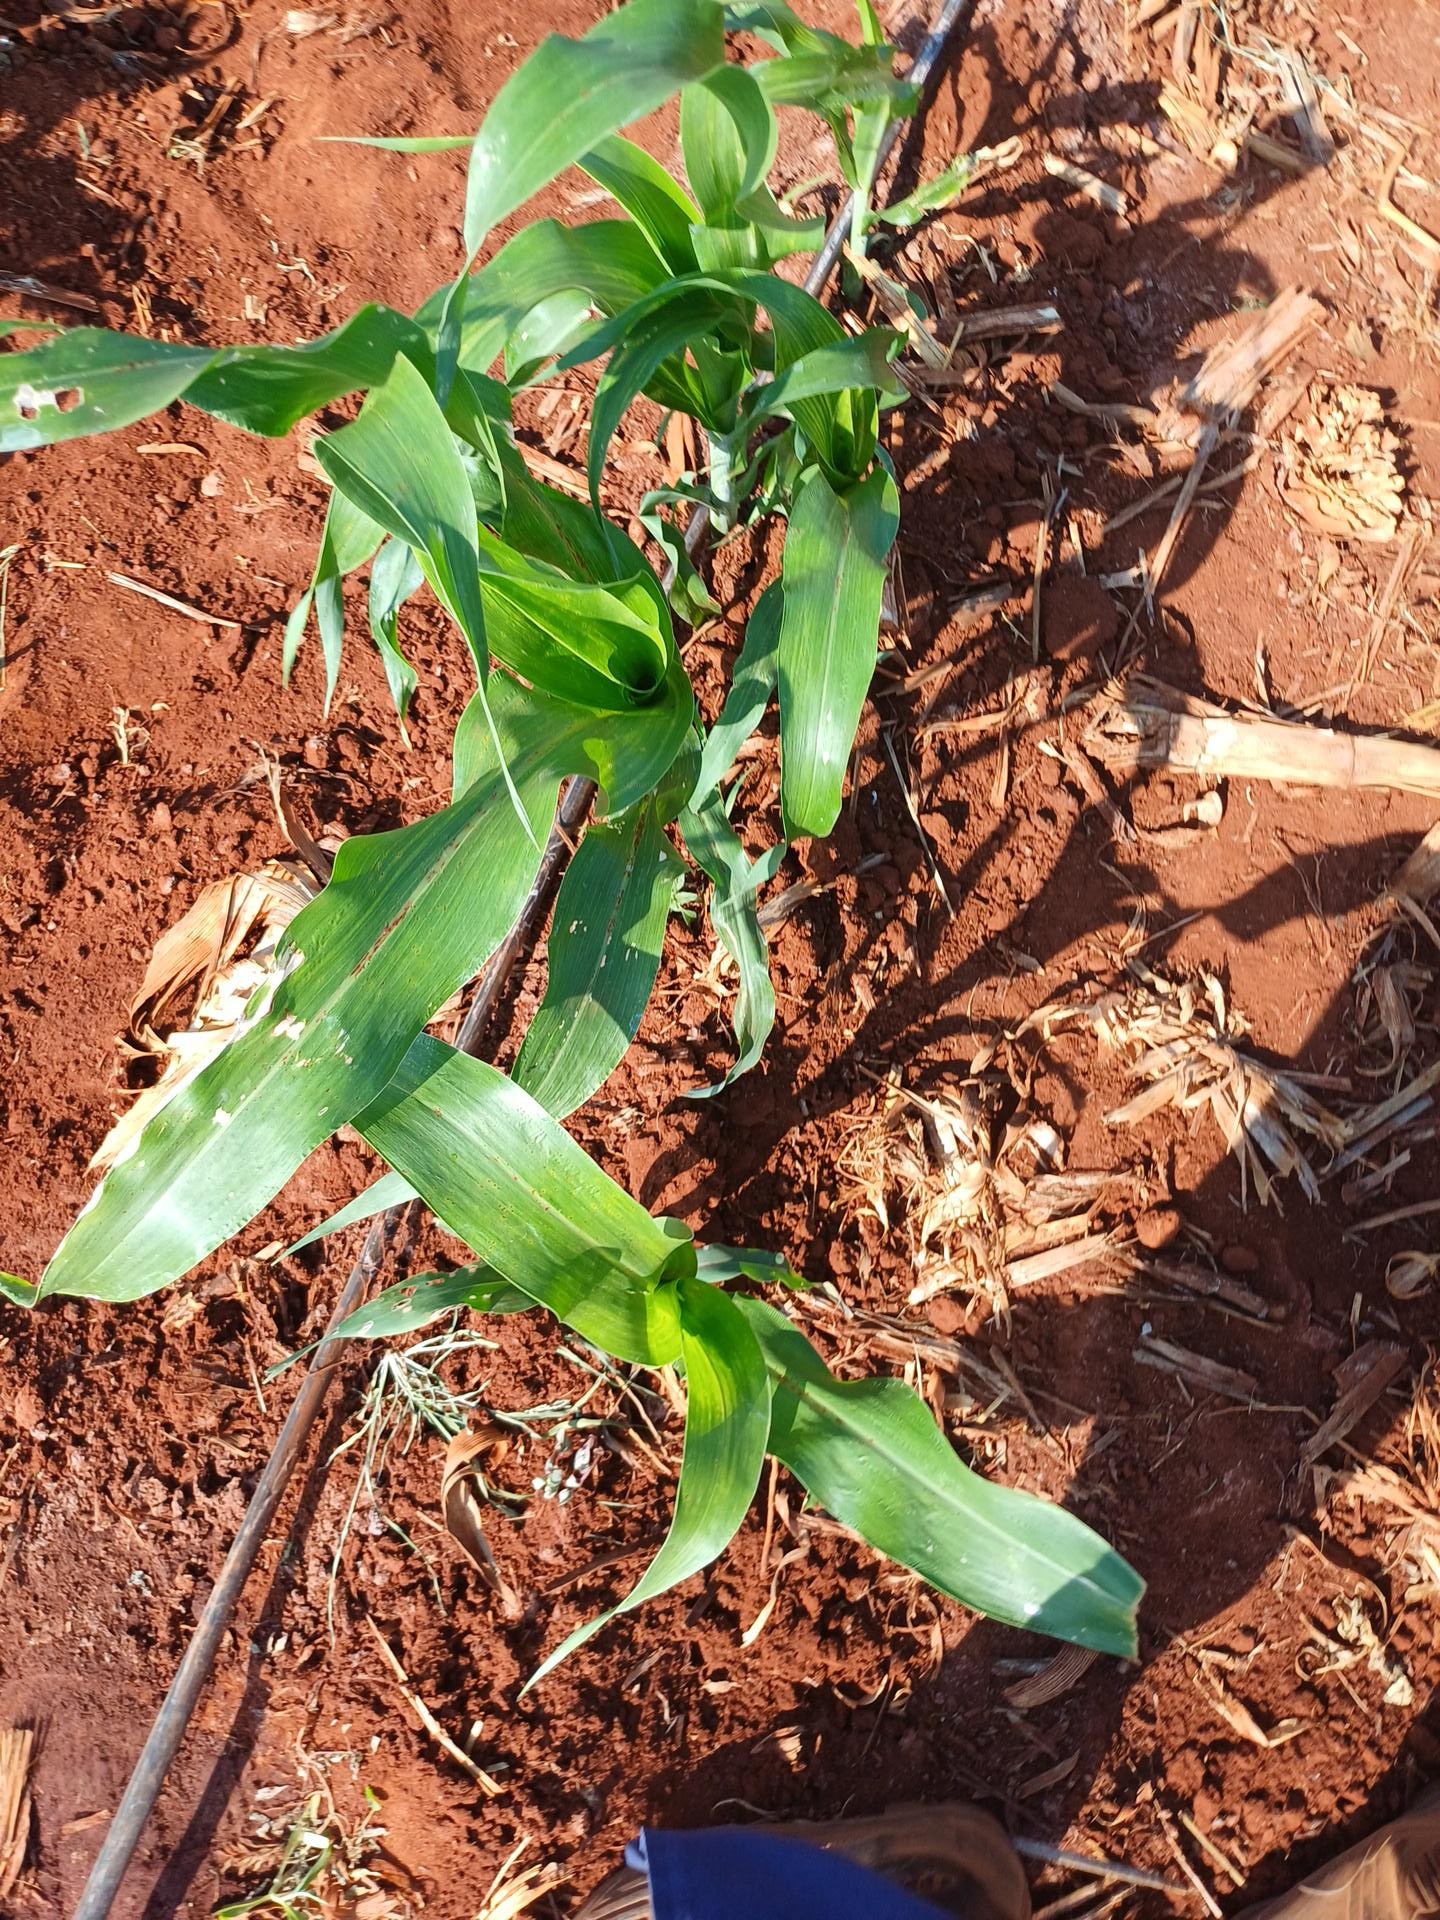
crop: sorghum
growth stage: vegetative
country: Kenya
